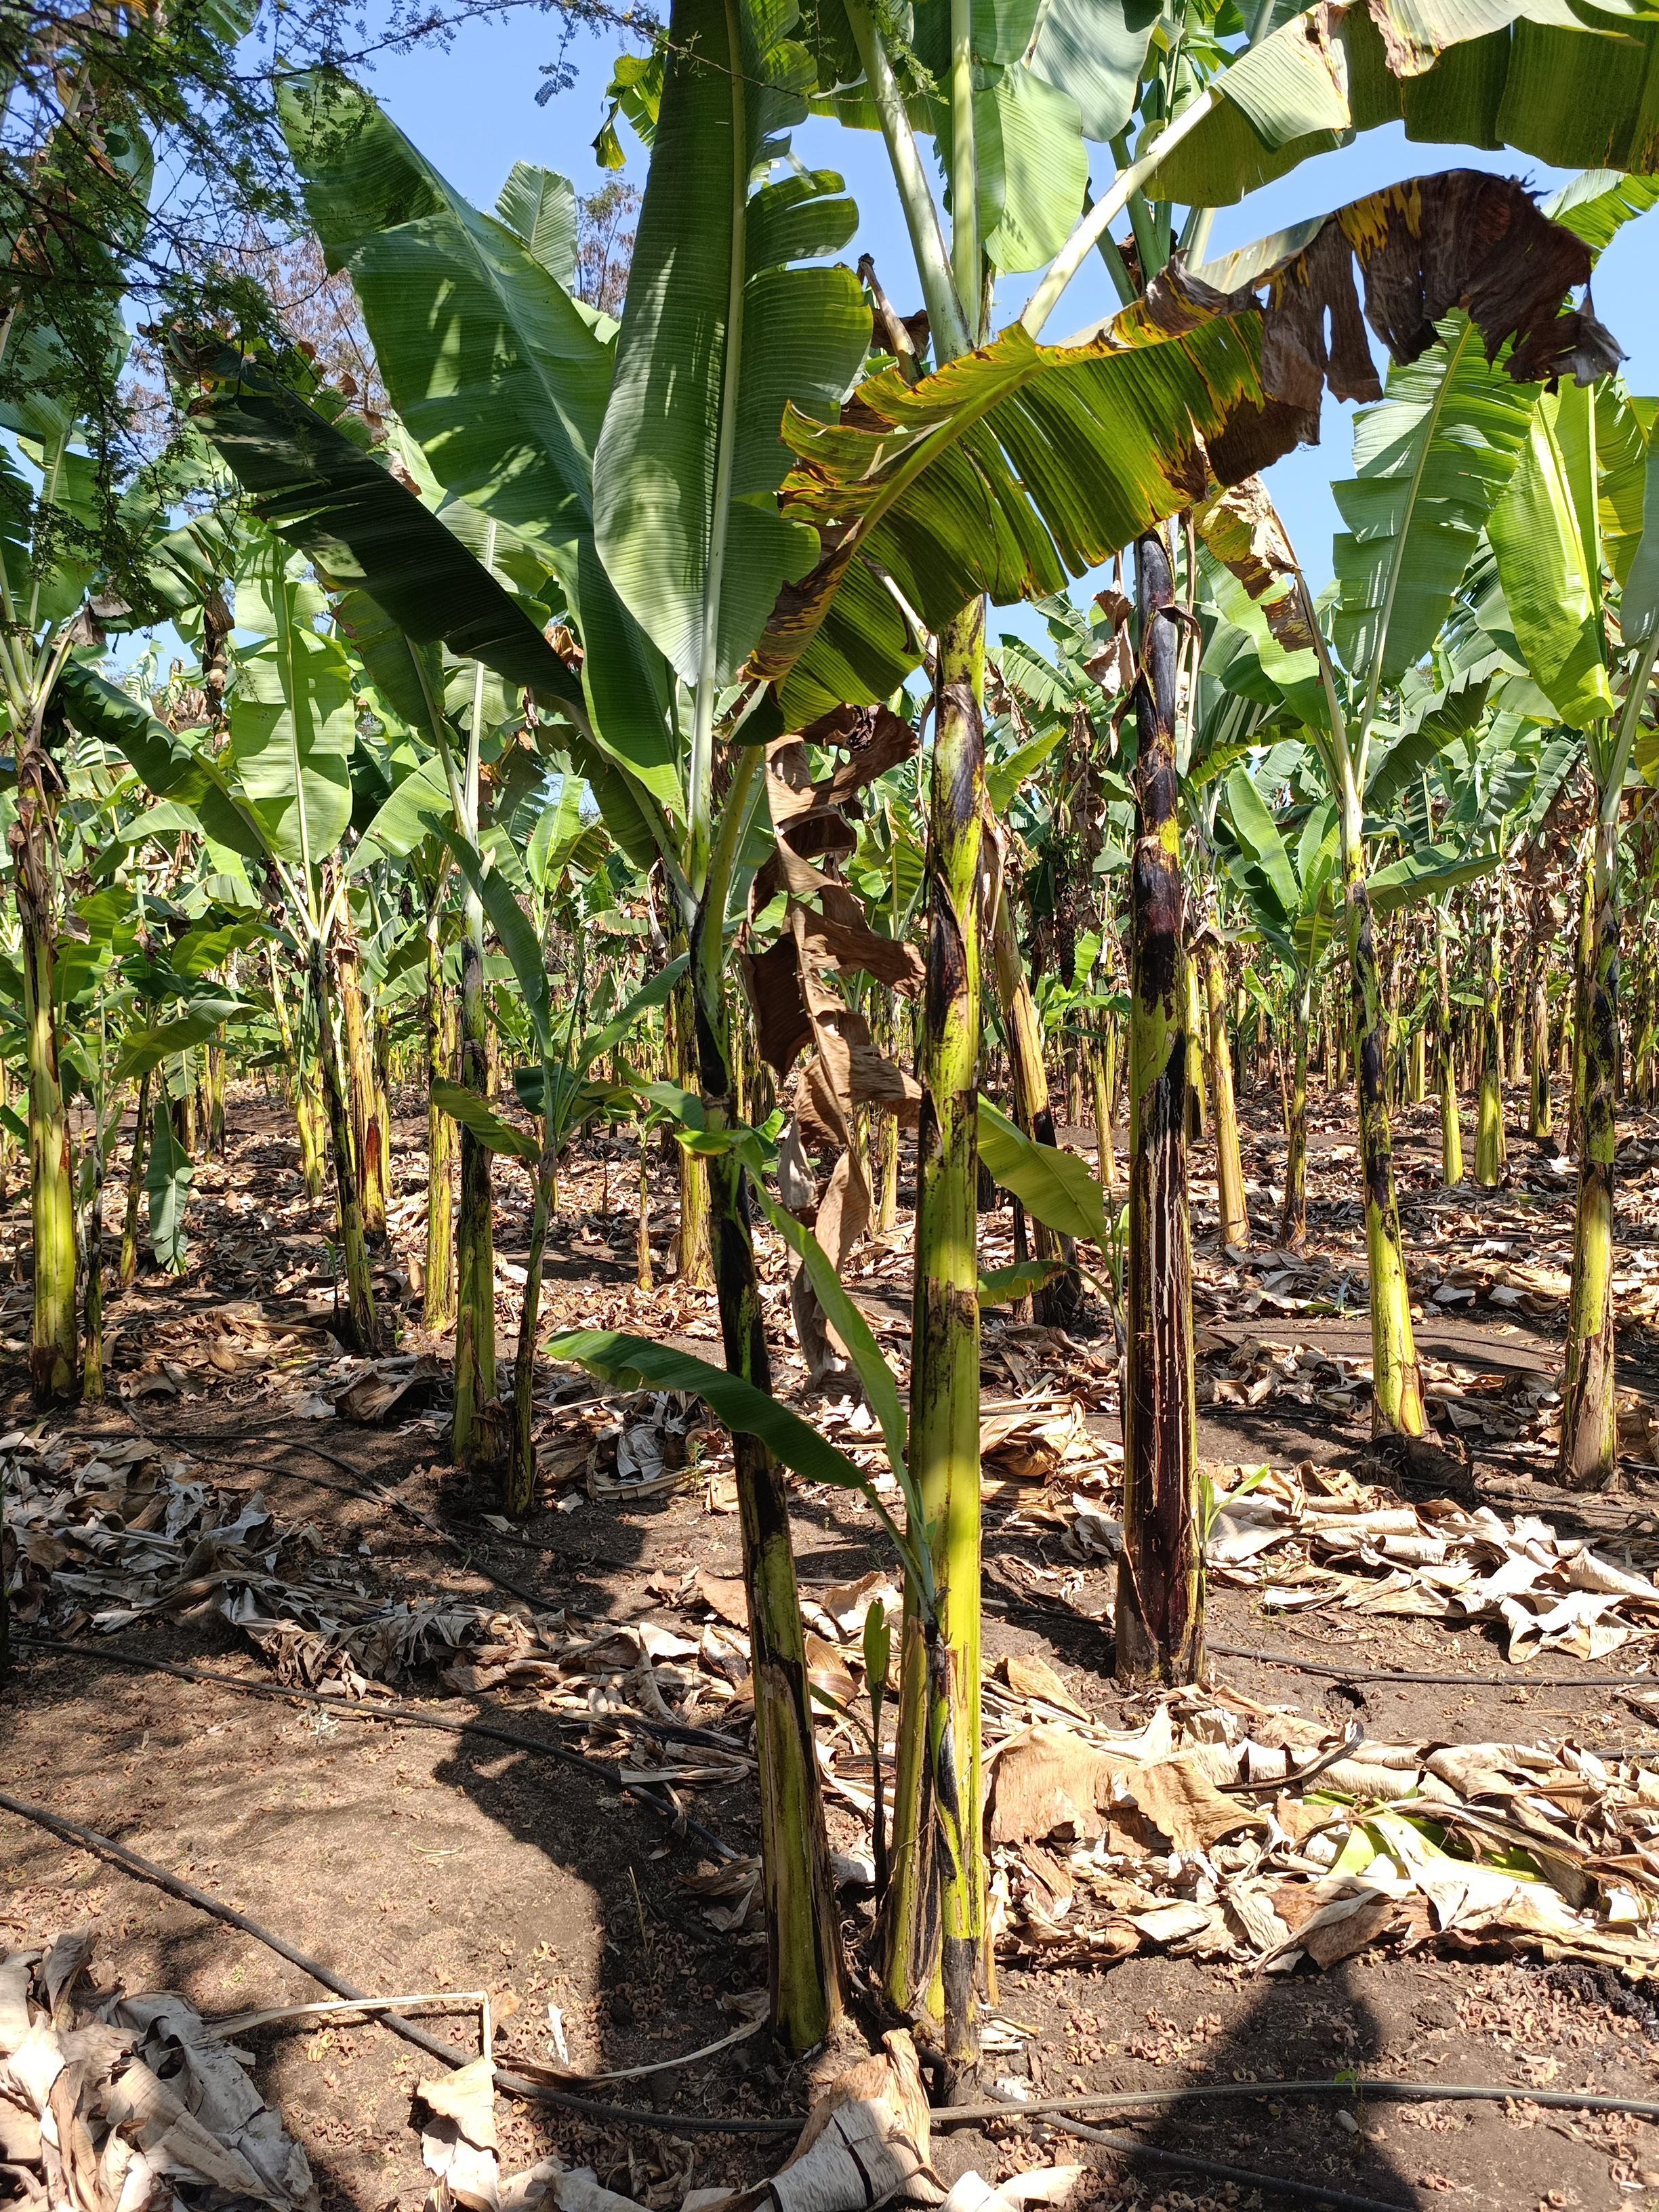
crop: banana
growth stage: vegetative
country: Tanzania
